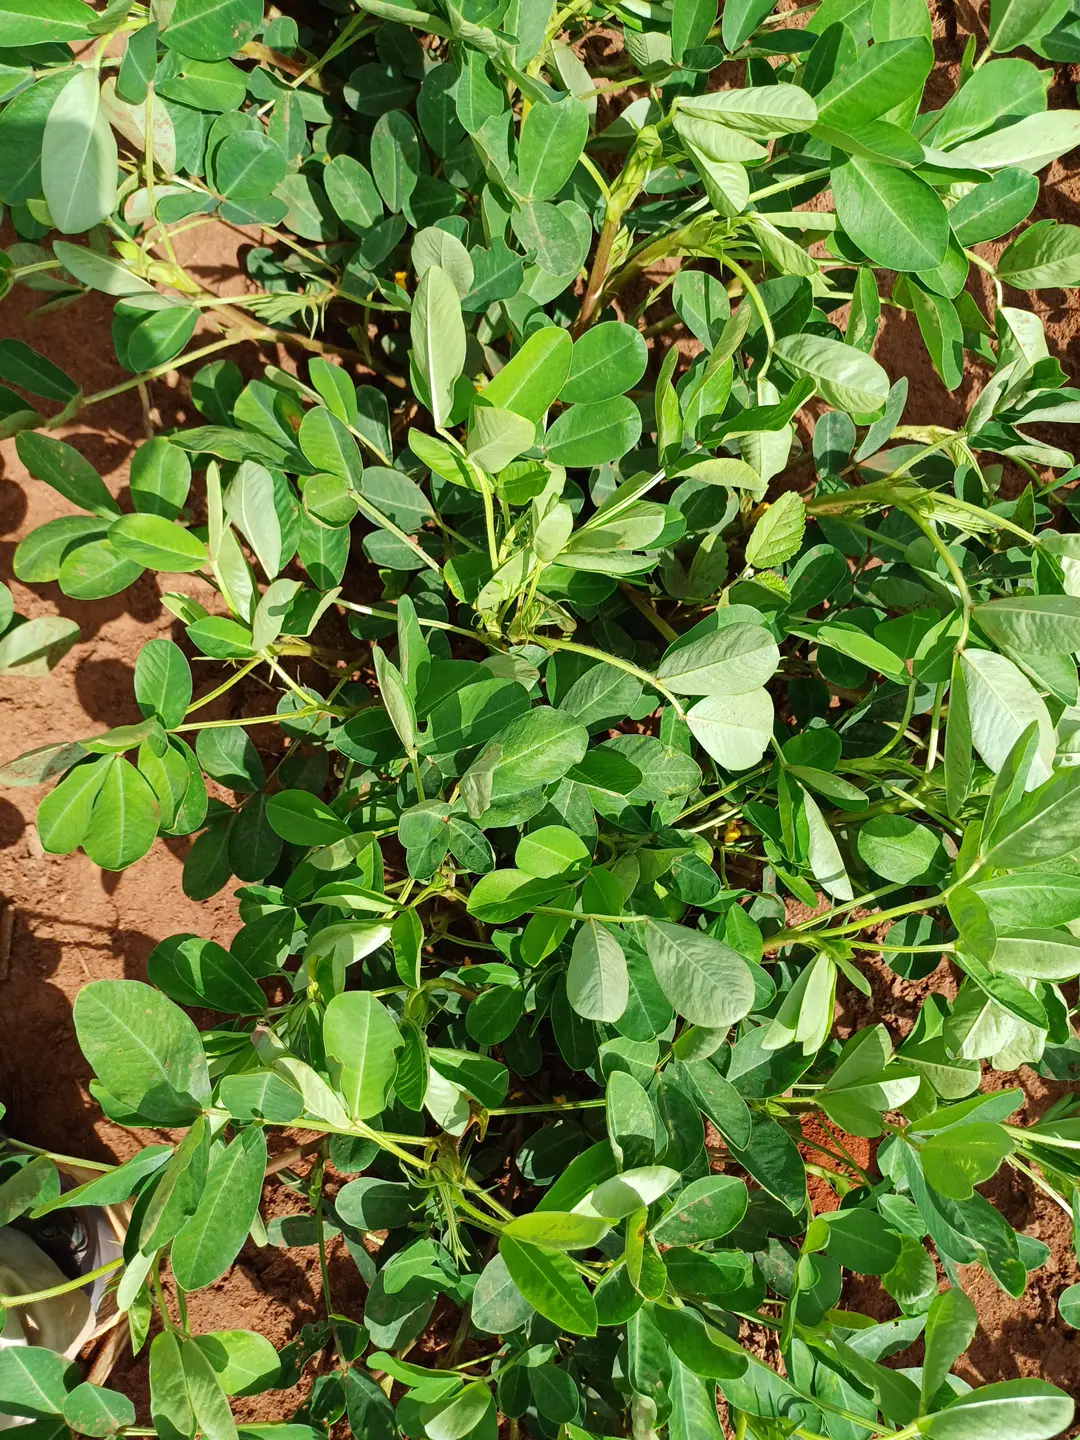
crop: groundnut
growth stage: flowering
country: Kenya
